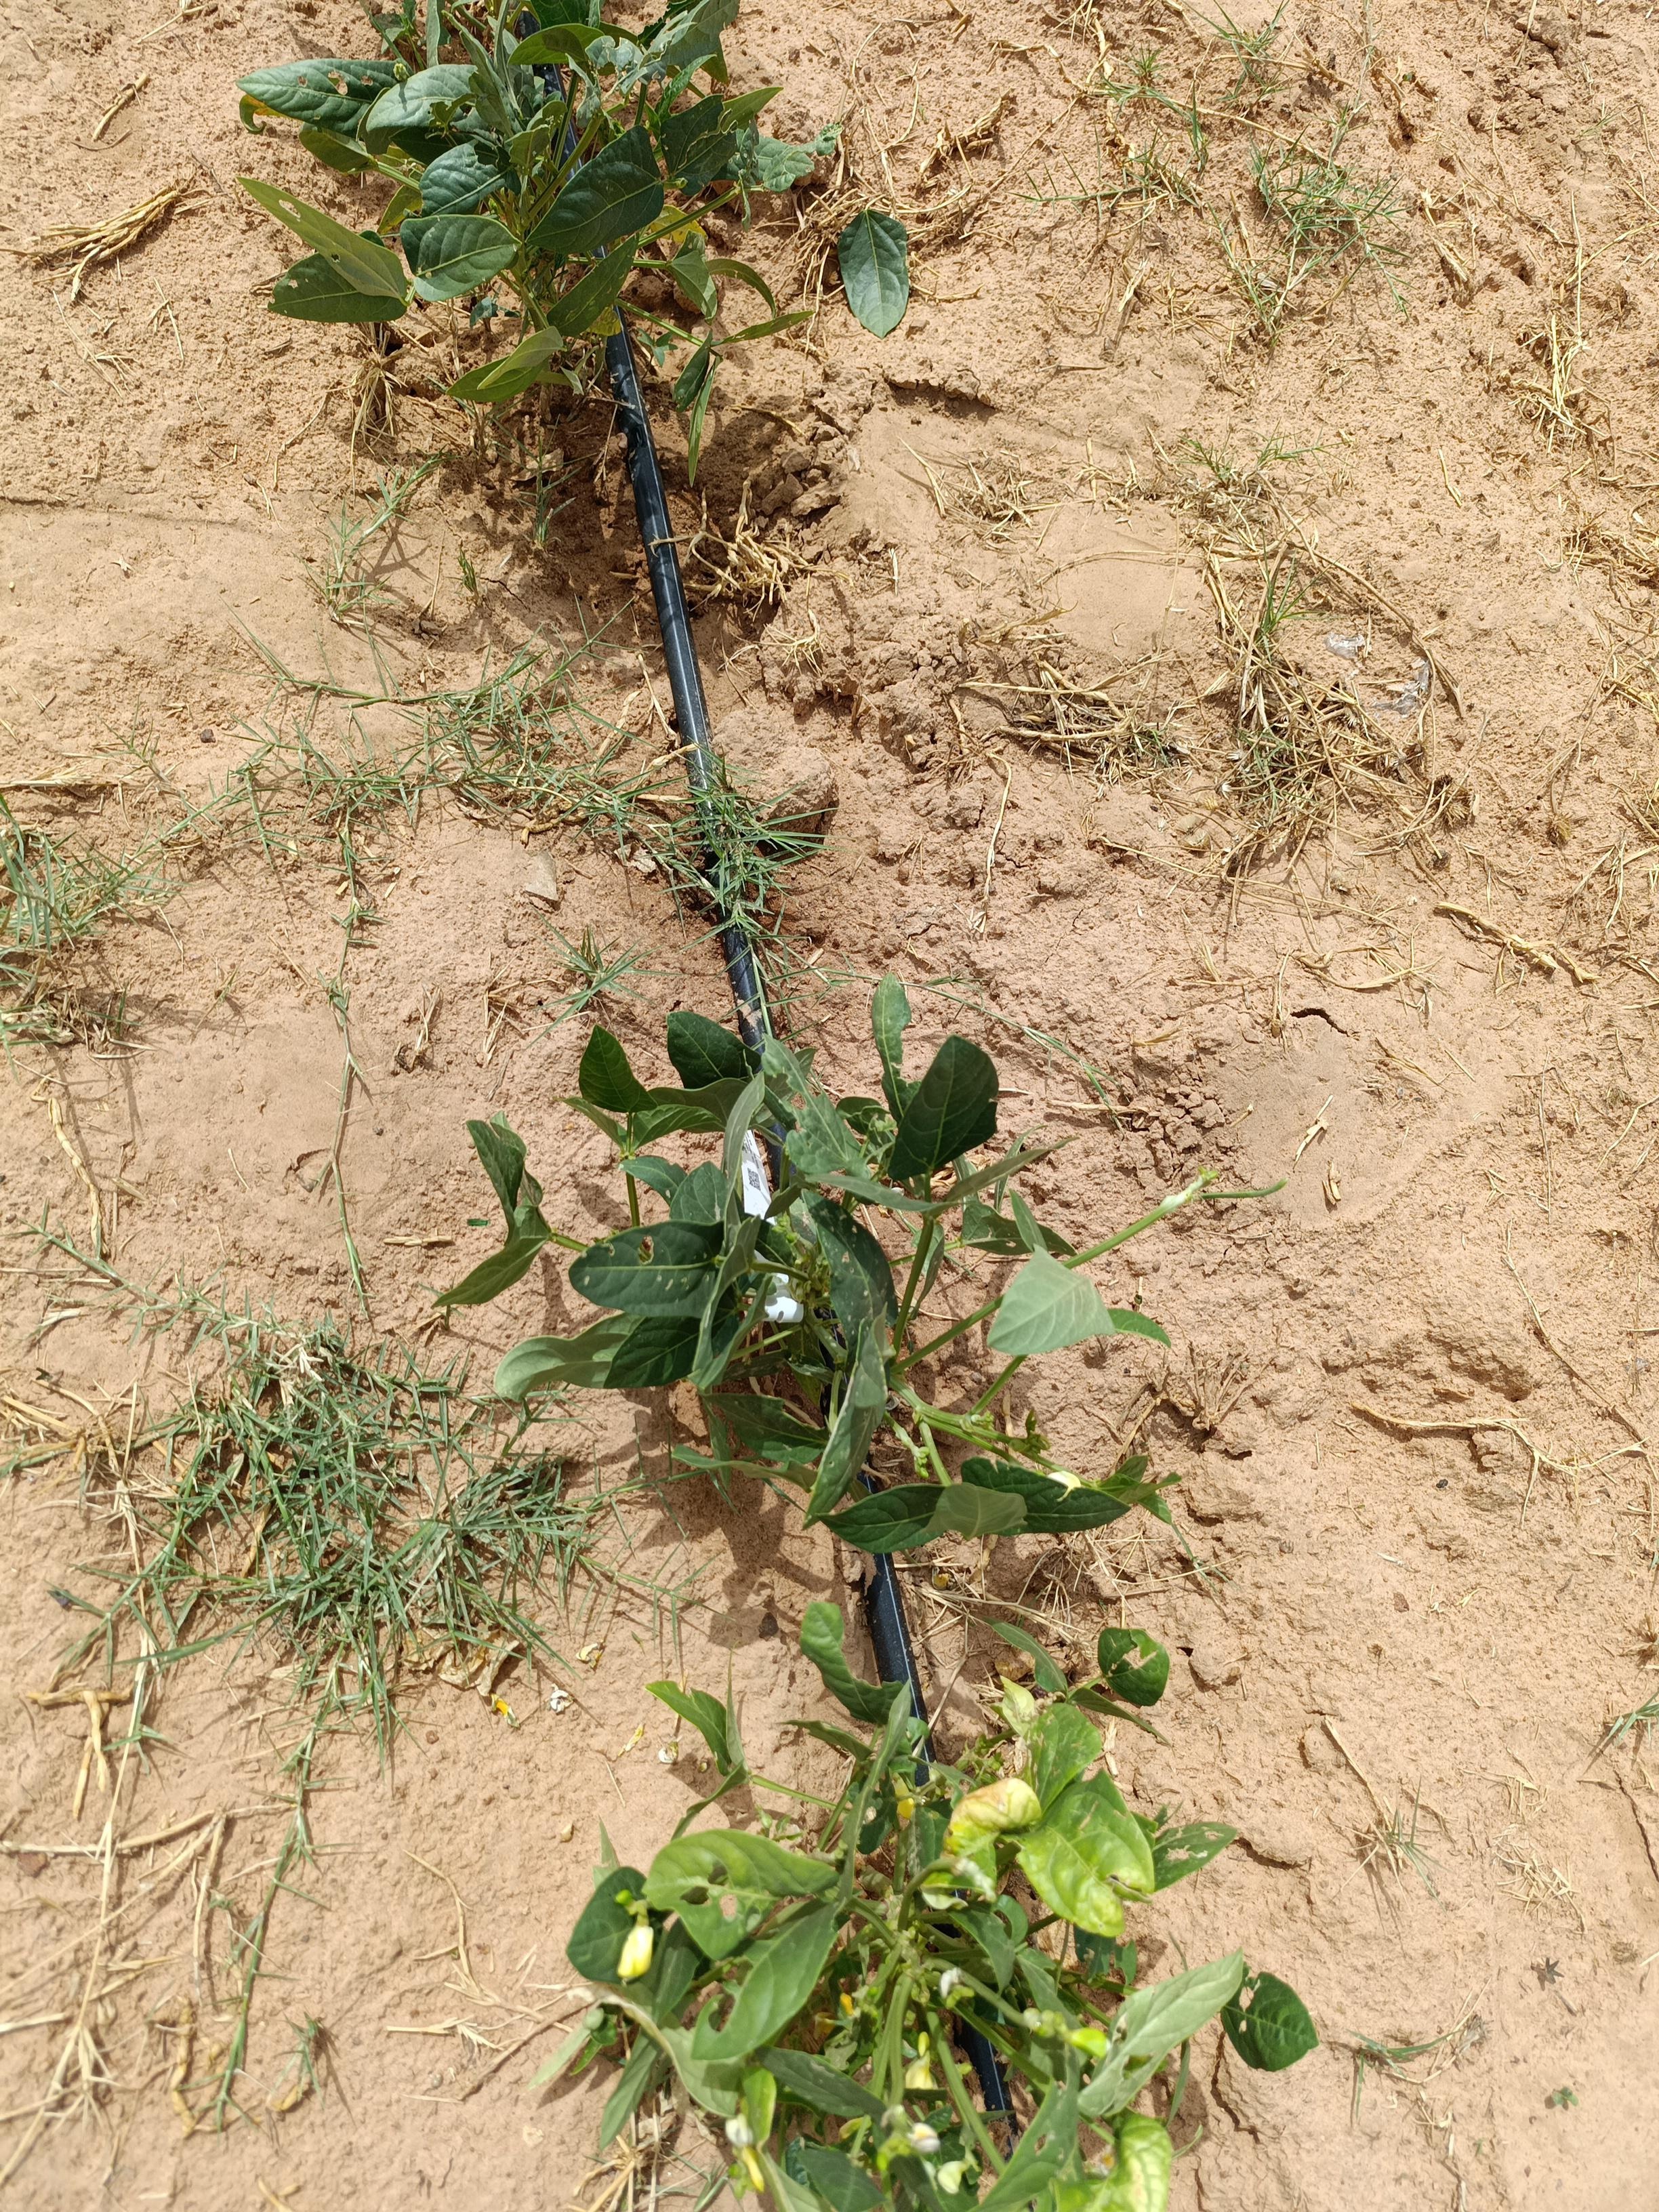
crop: cowpea
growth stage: flowering
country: Nigeria
